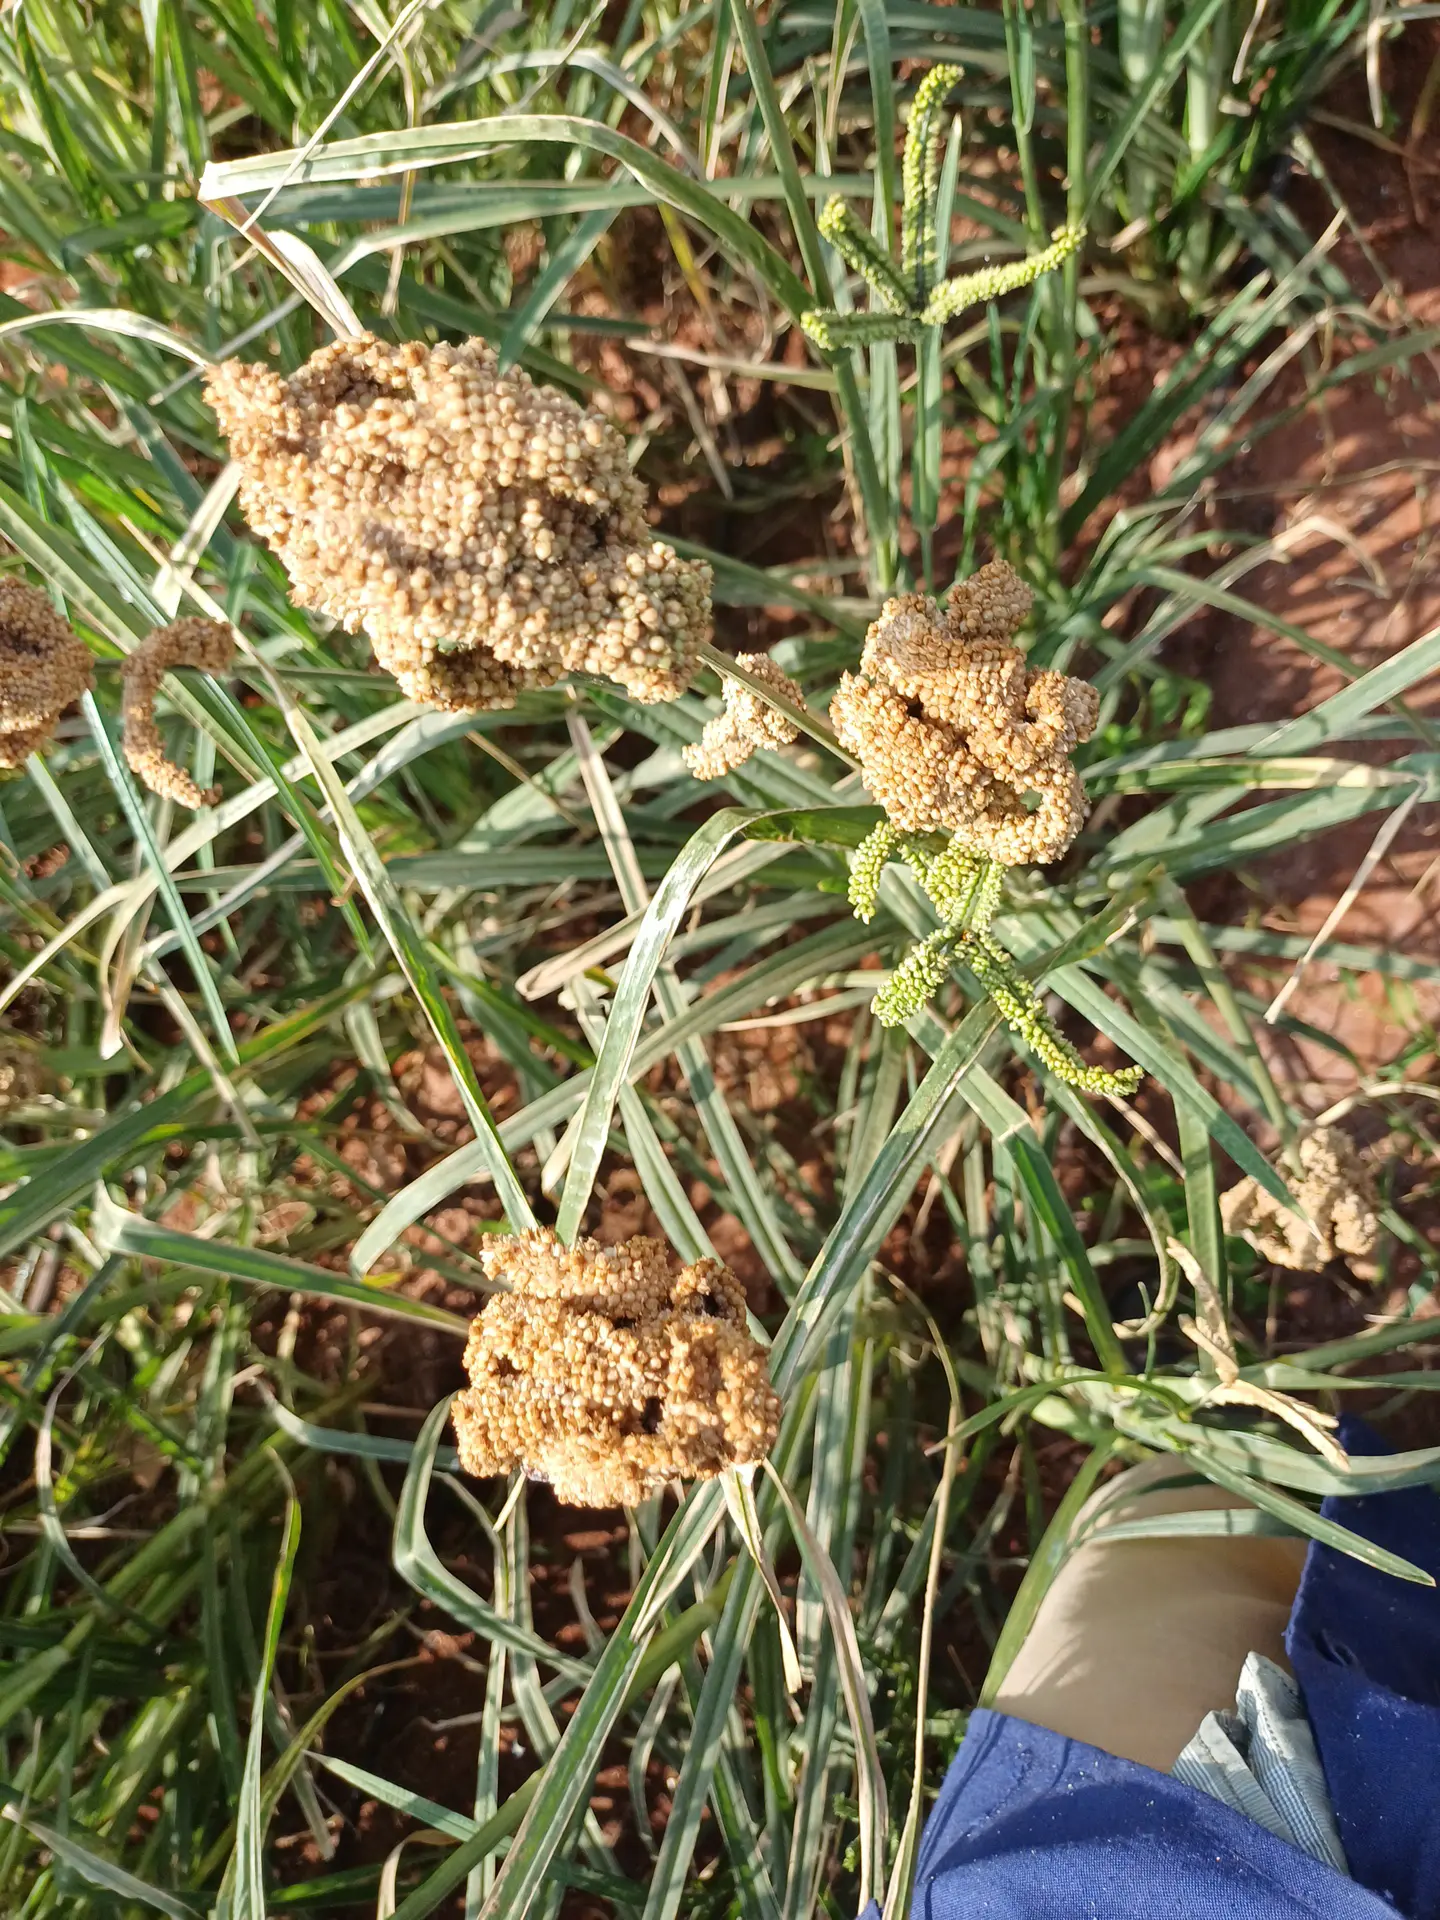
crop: finger millet
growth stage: filling grain
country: Kenya
